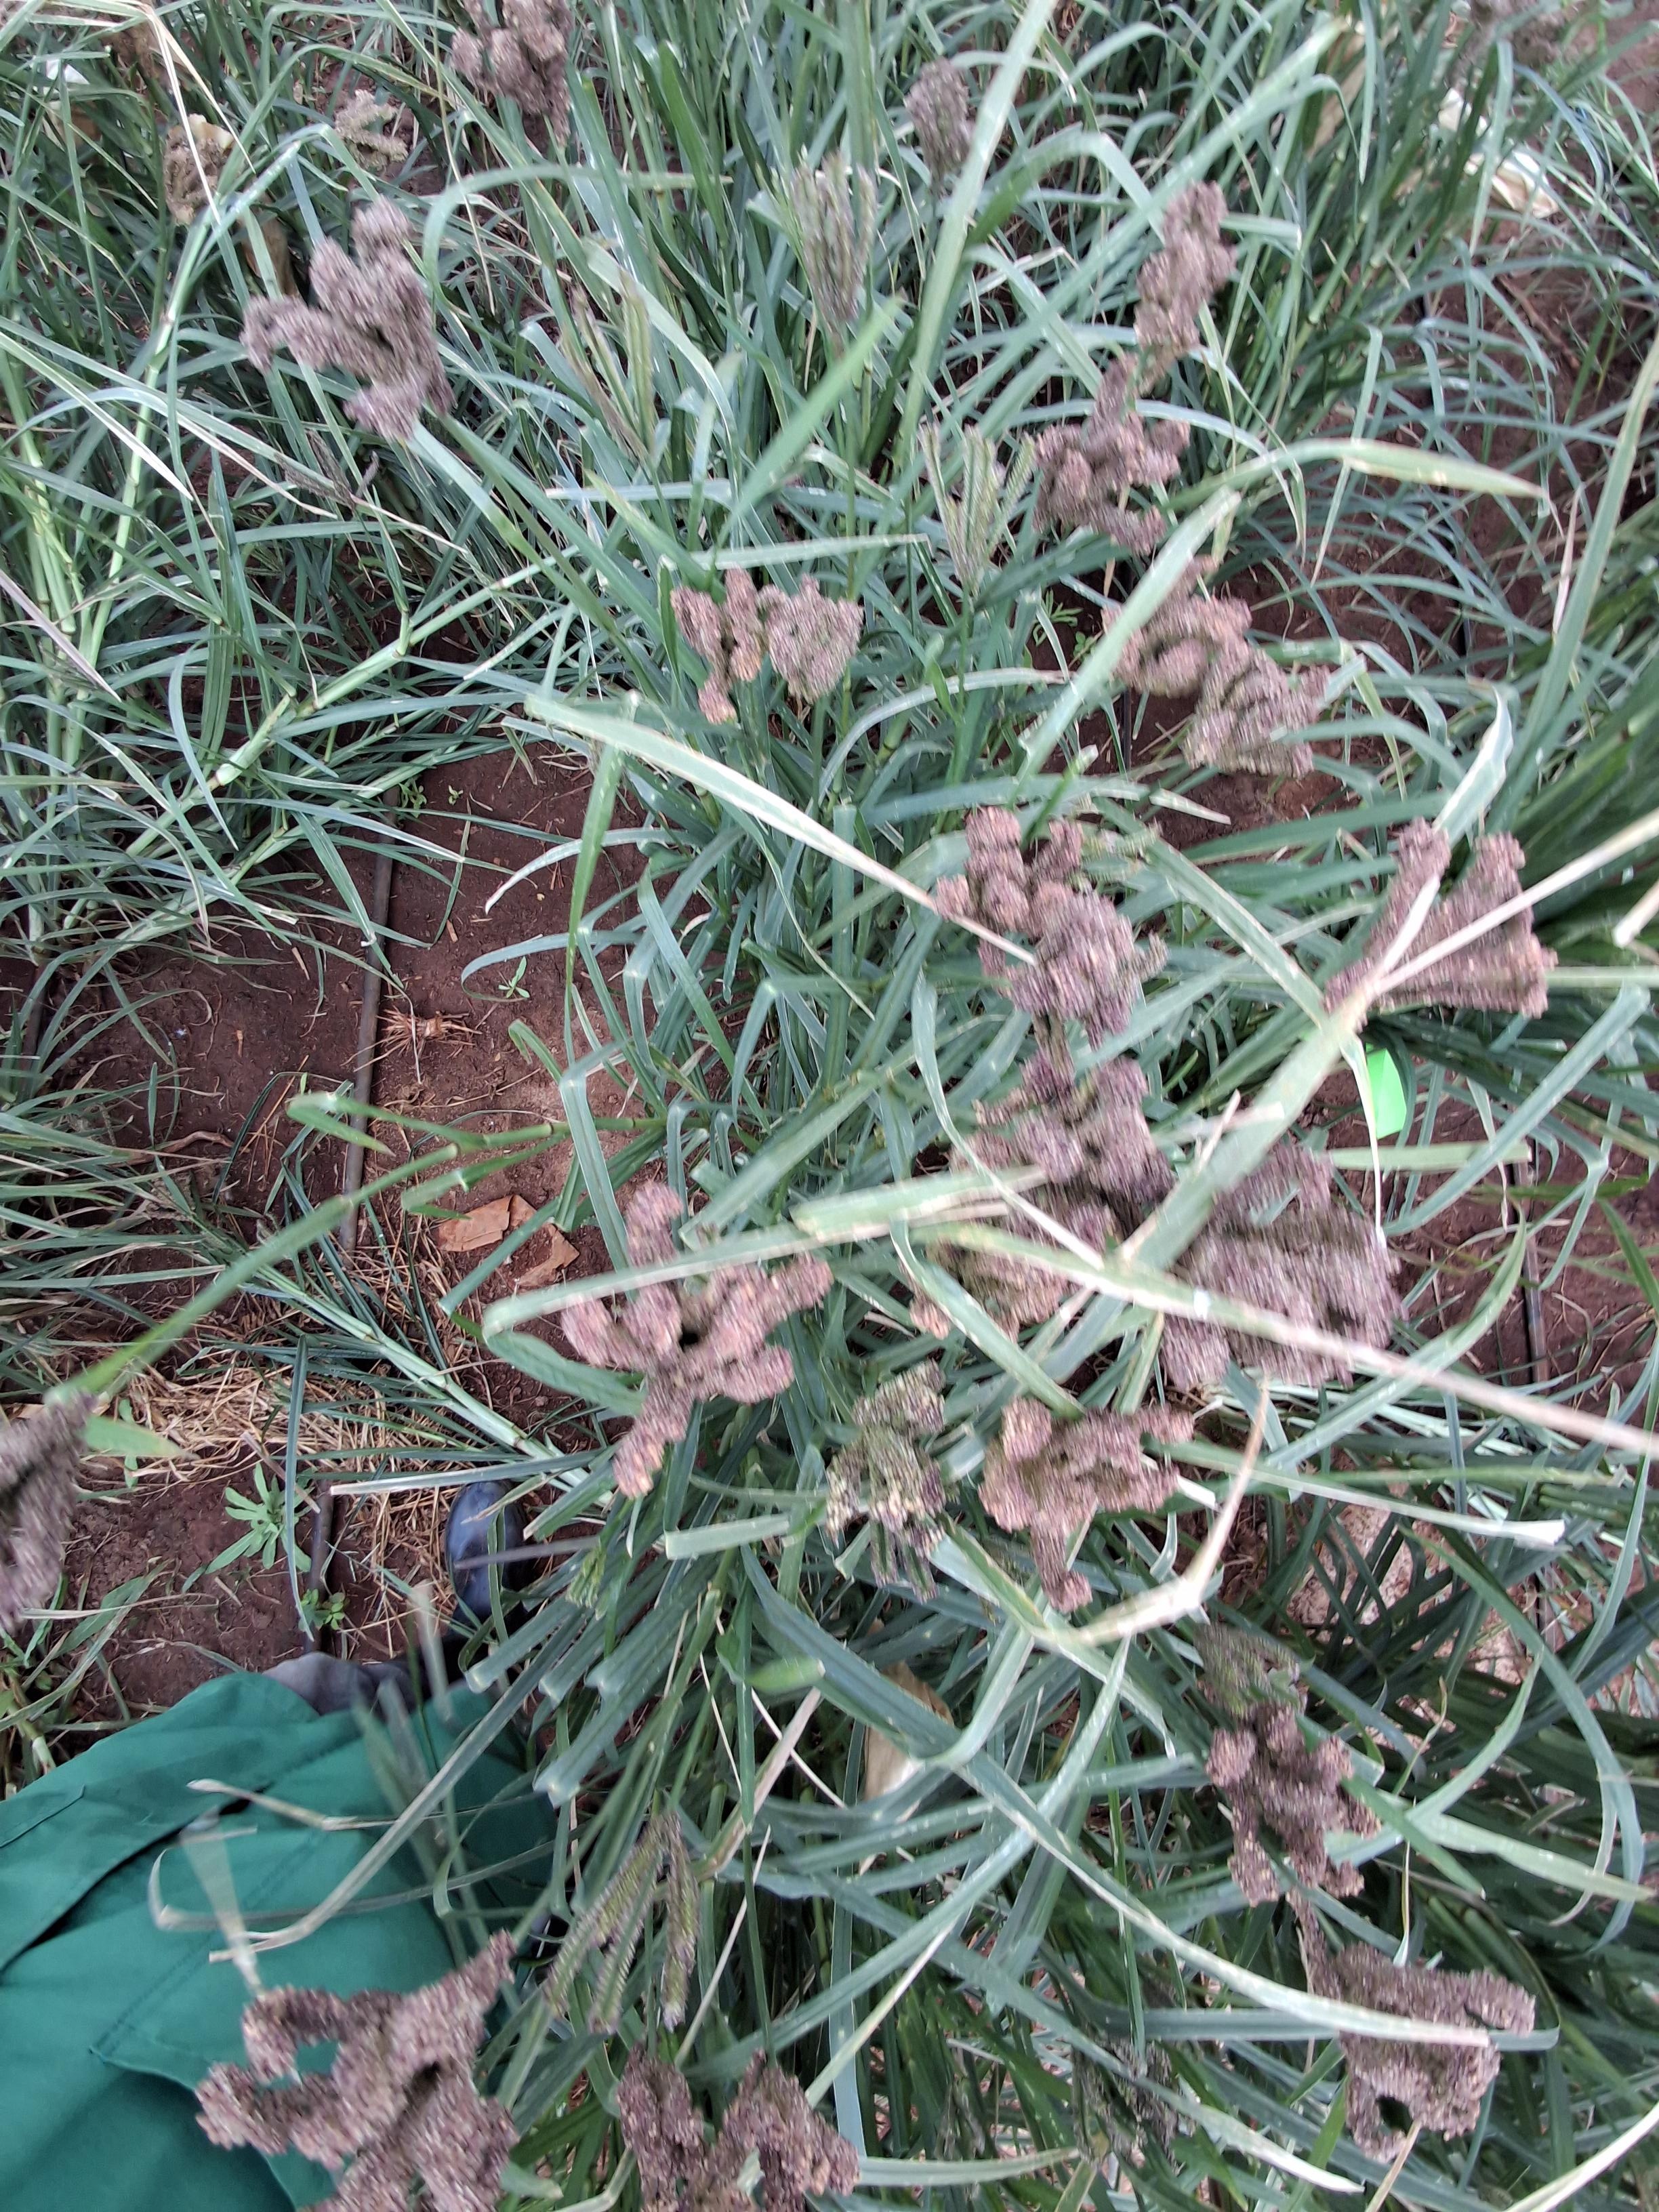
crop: finger millet
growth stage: filling grain
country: Kenya
